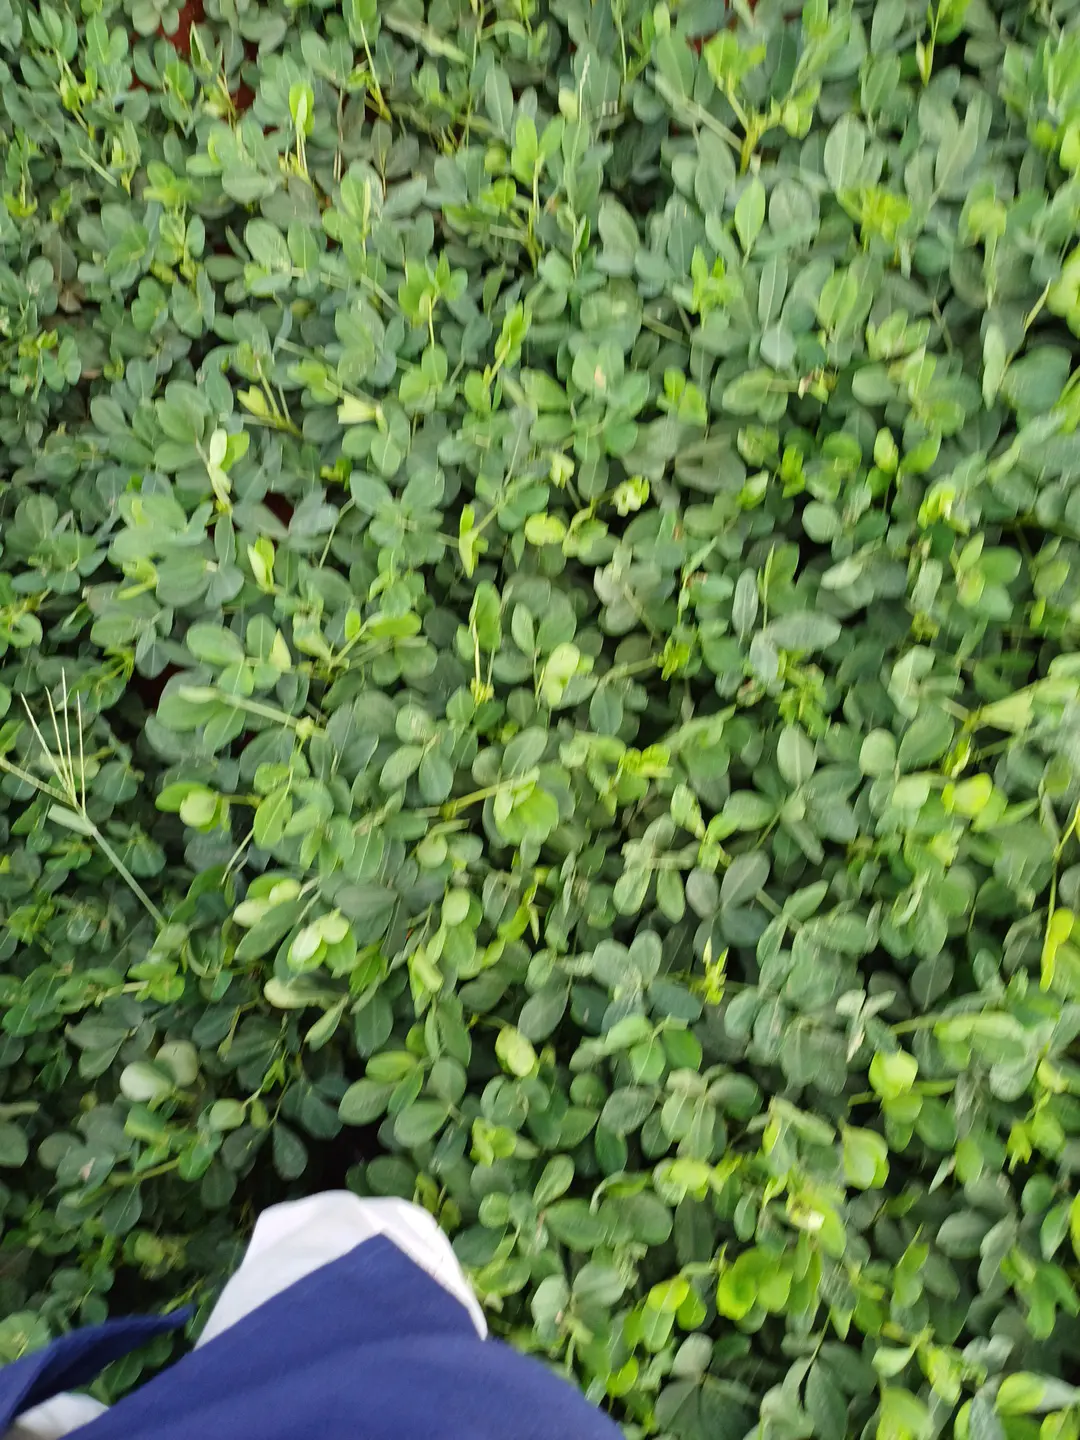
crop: groundnut
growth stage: pegging
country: Kenya
